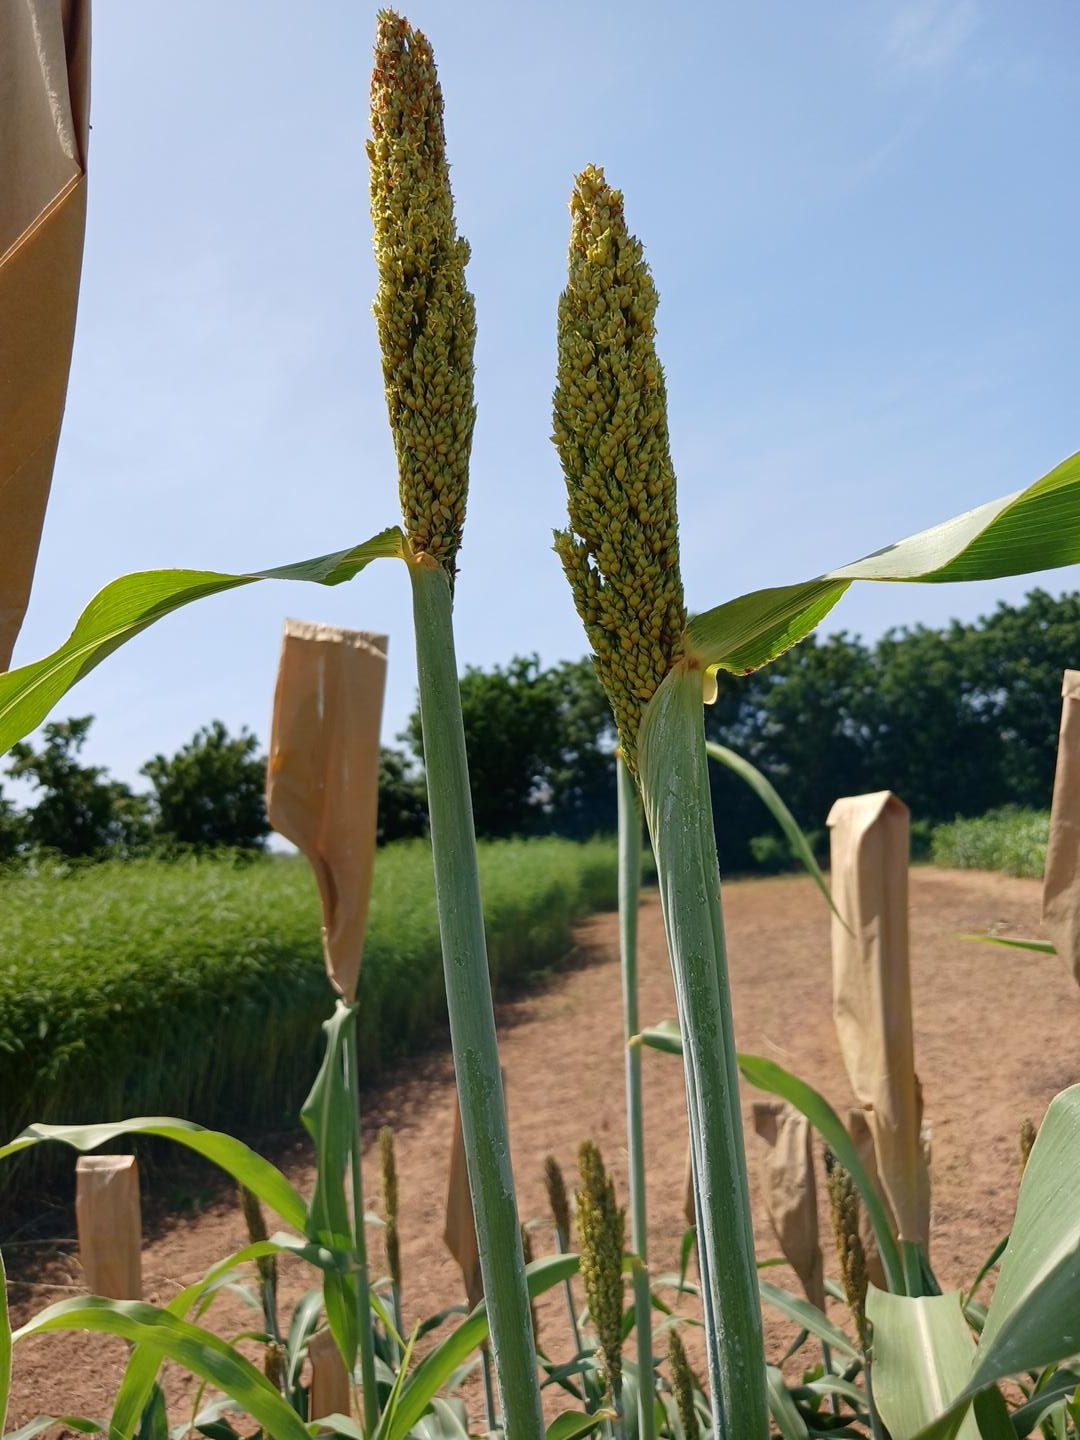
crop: sorghum
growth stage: heading tuber
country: Senegal
